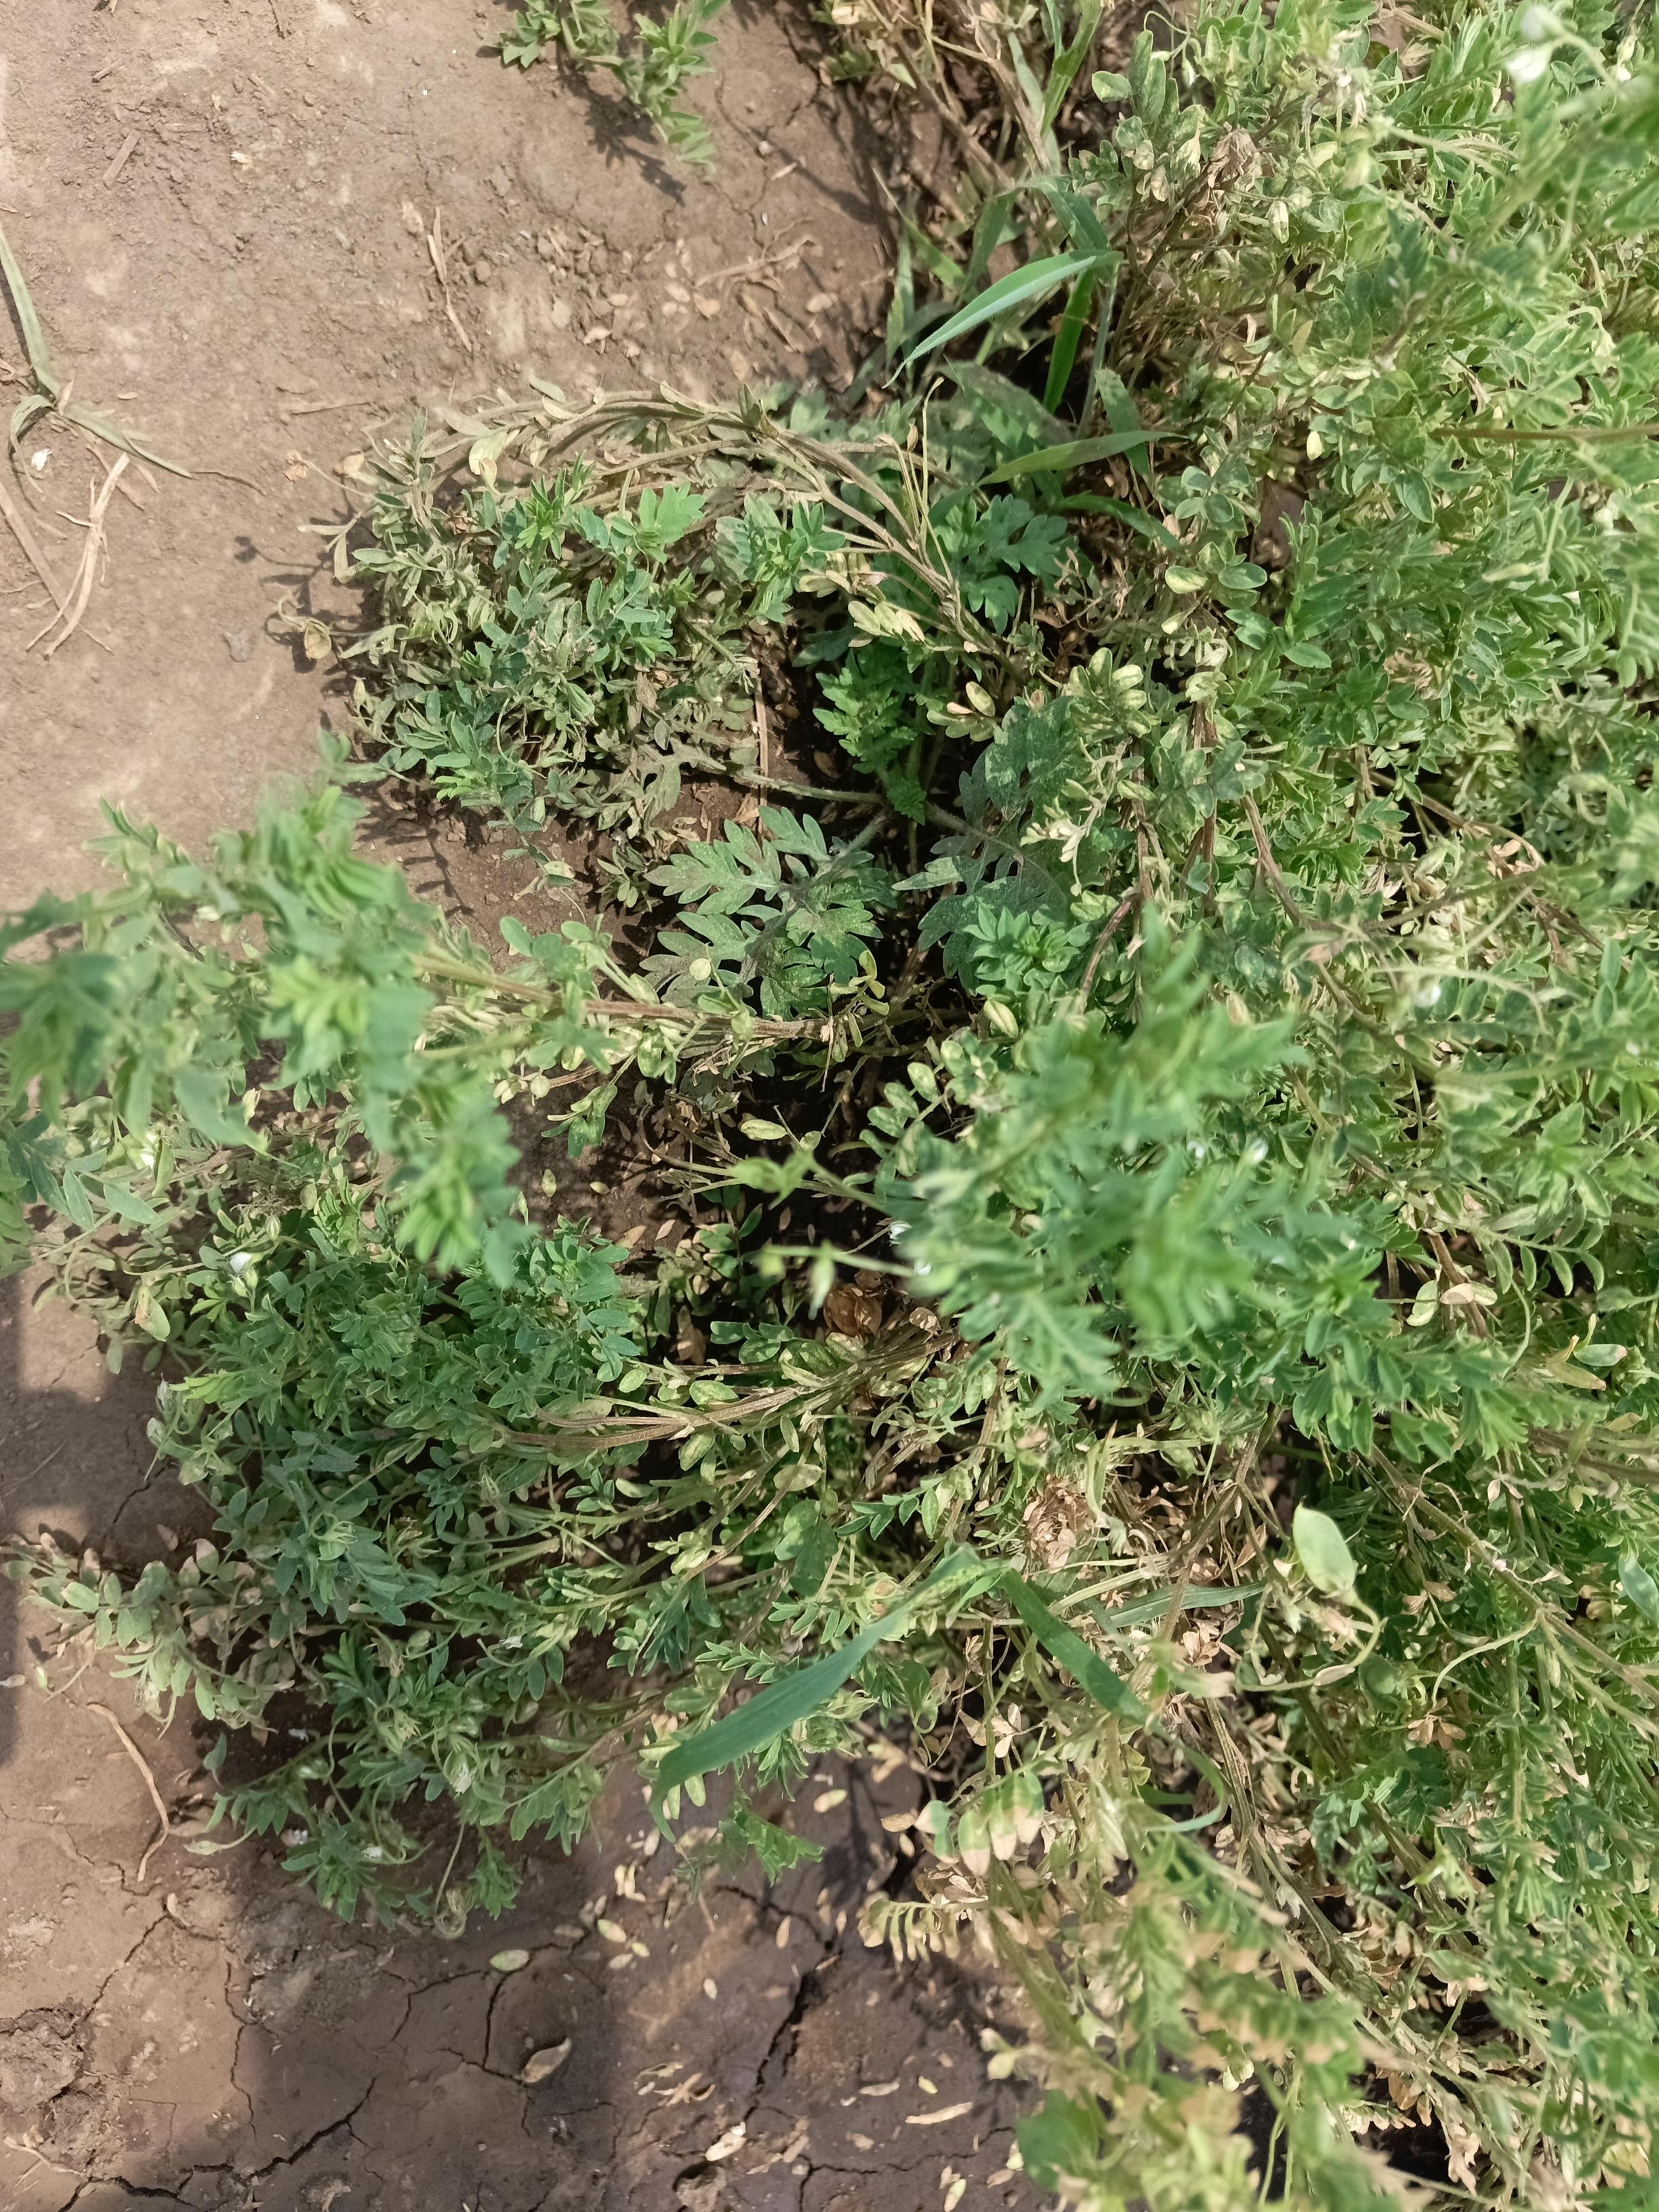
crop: lentil
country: Tanzania
